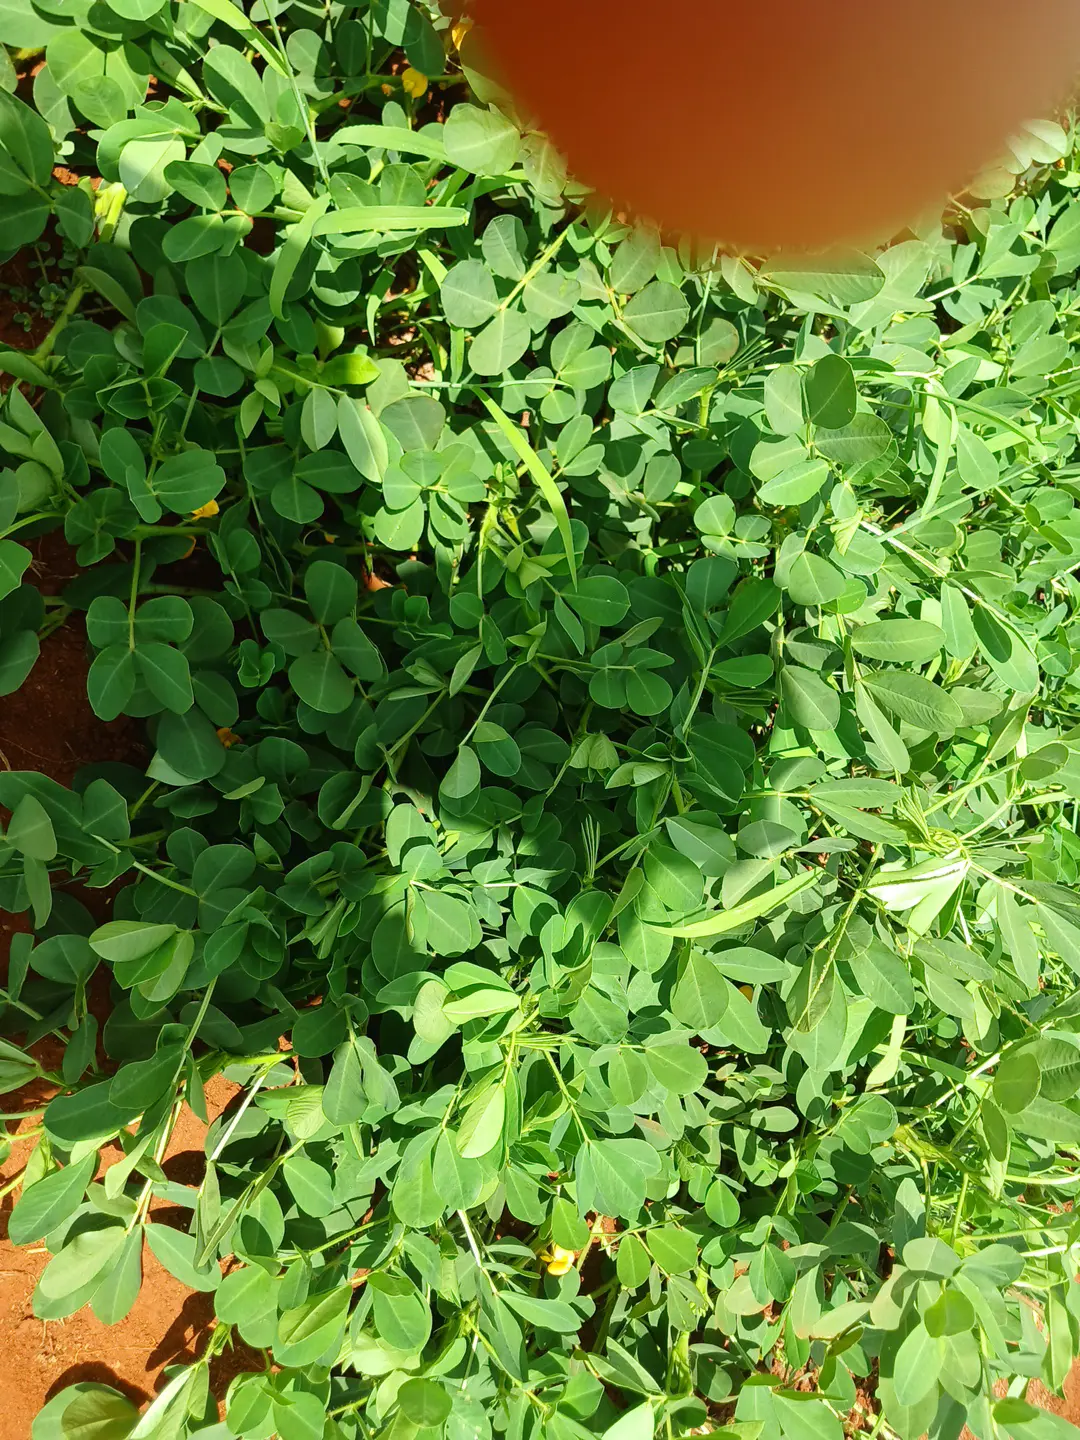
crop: groundnut
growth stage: flowering
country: Kenya
